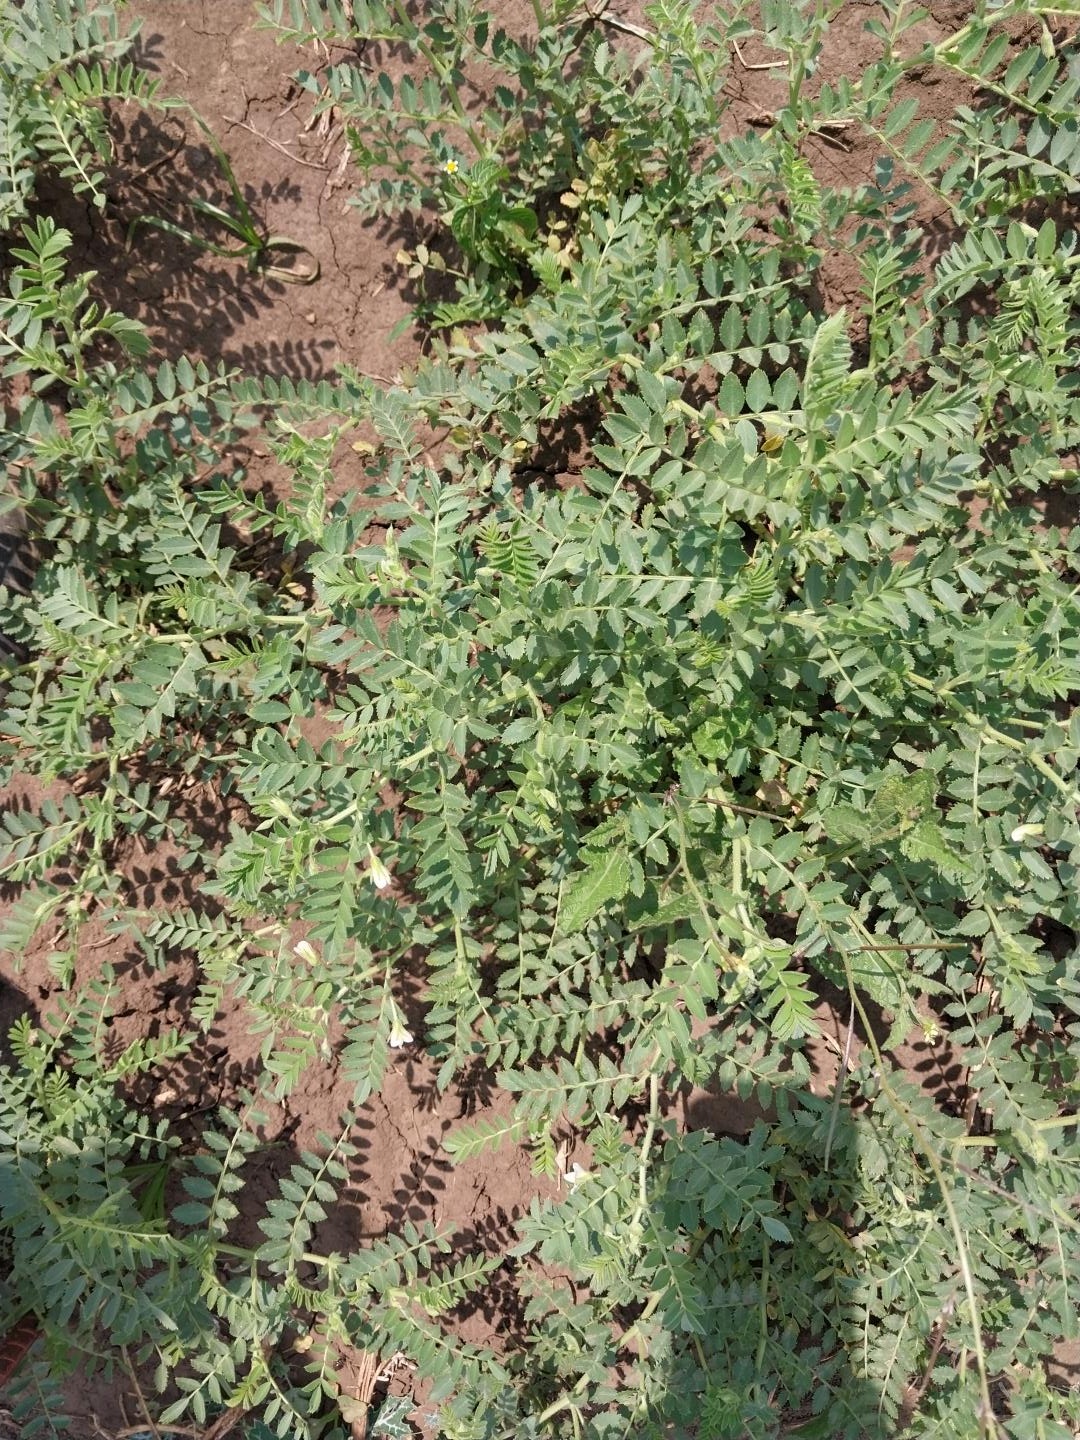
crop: chickpea
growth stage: flowering
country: Tanzania
